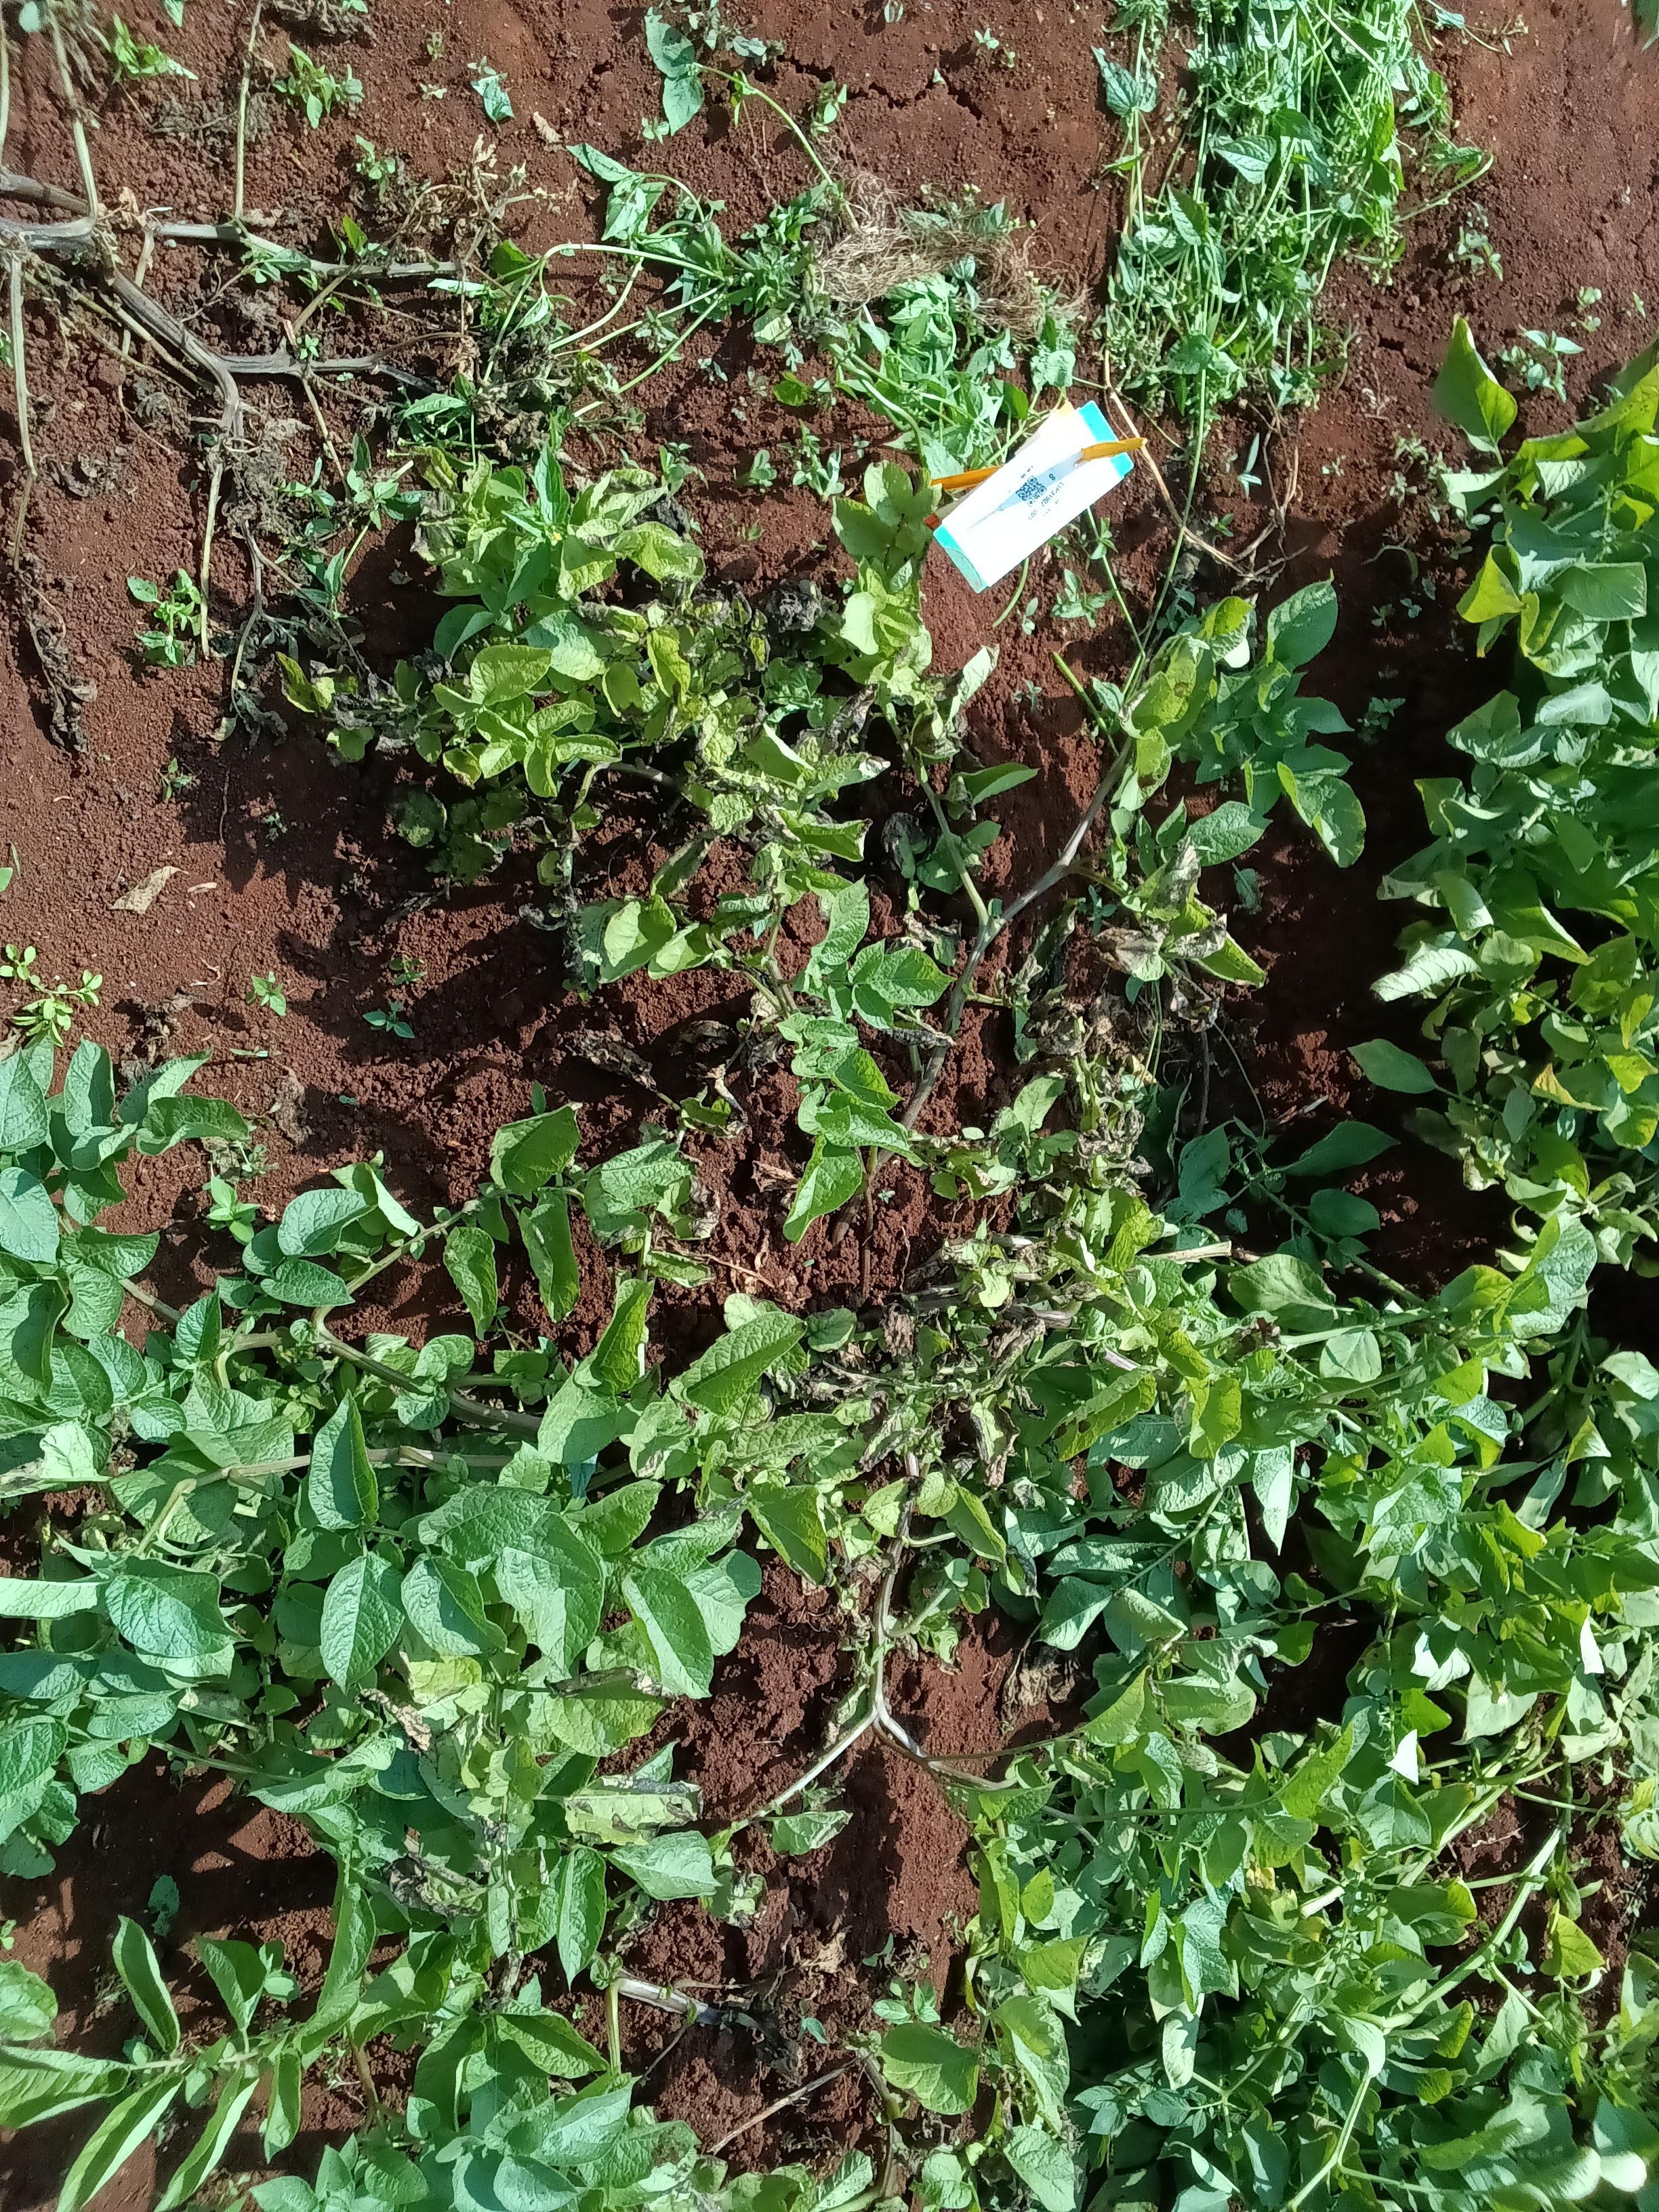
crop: potato
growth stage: maturity
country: Kenya
